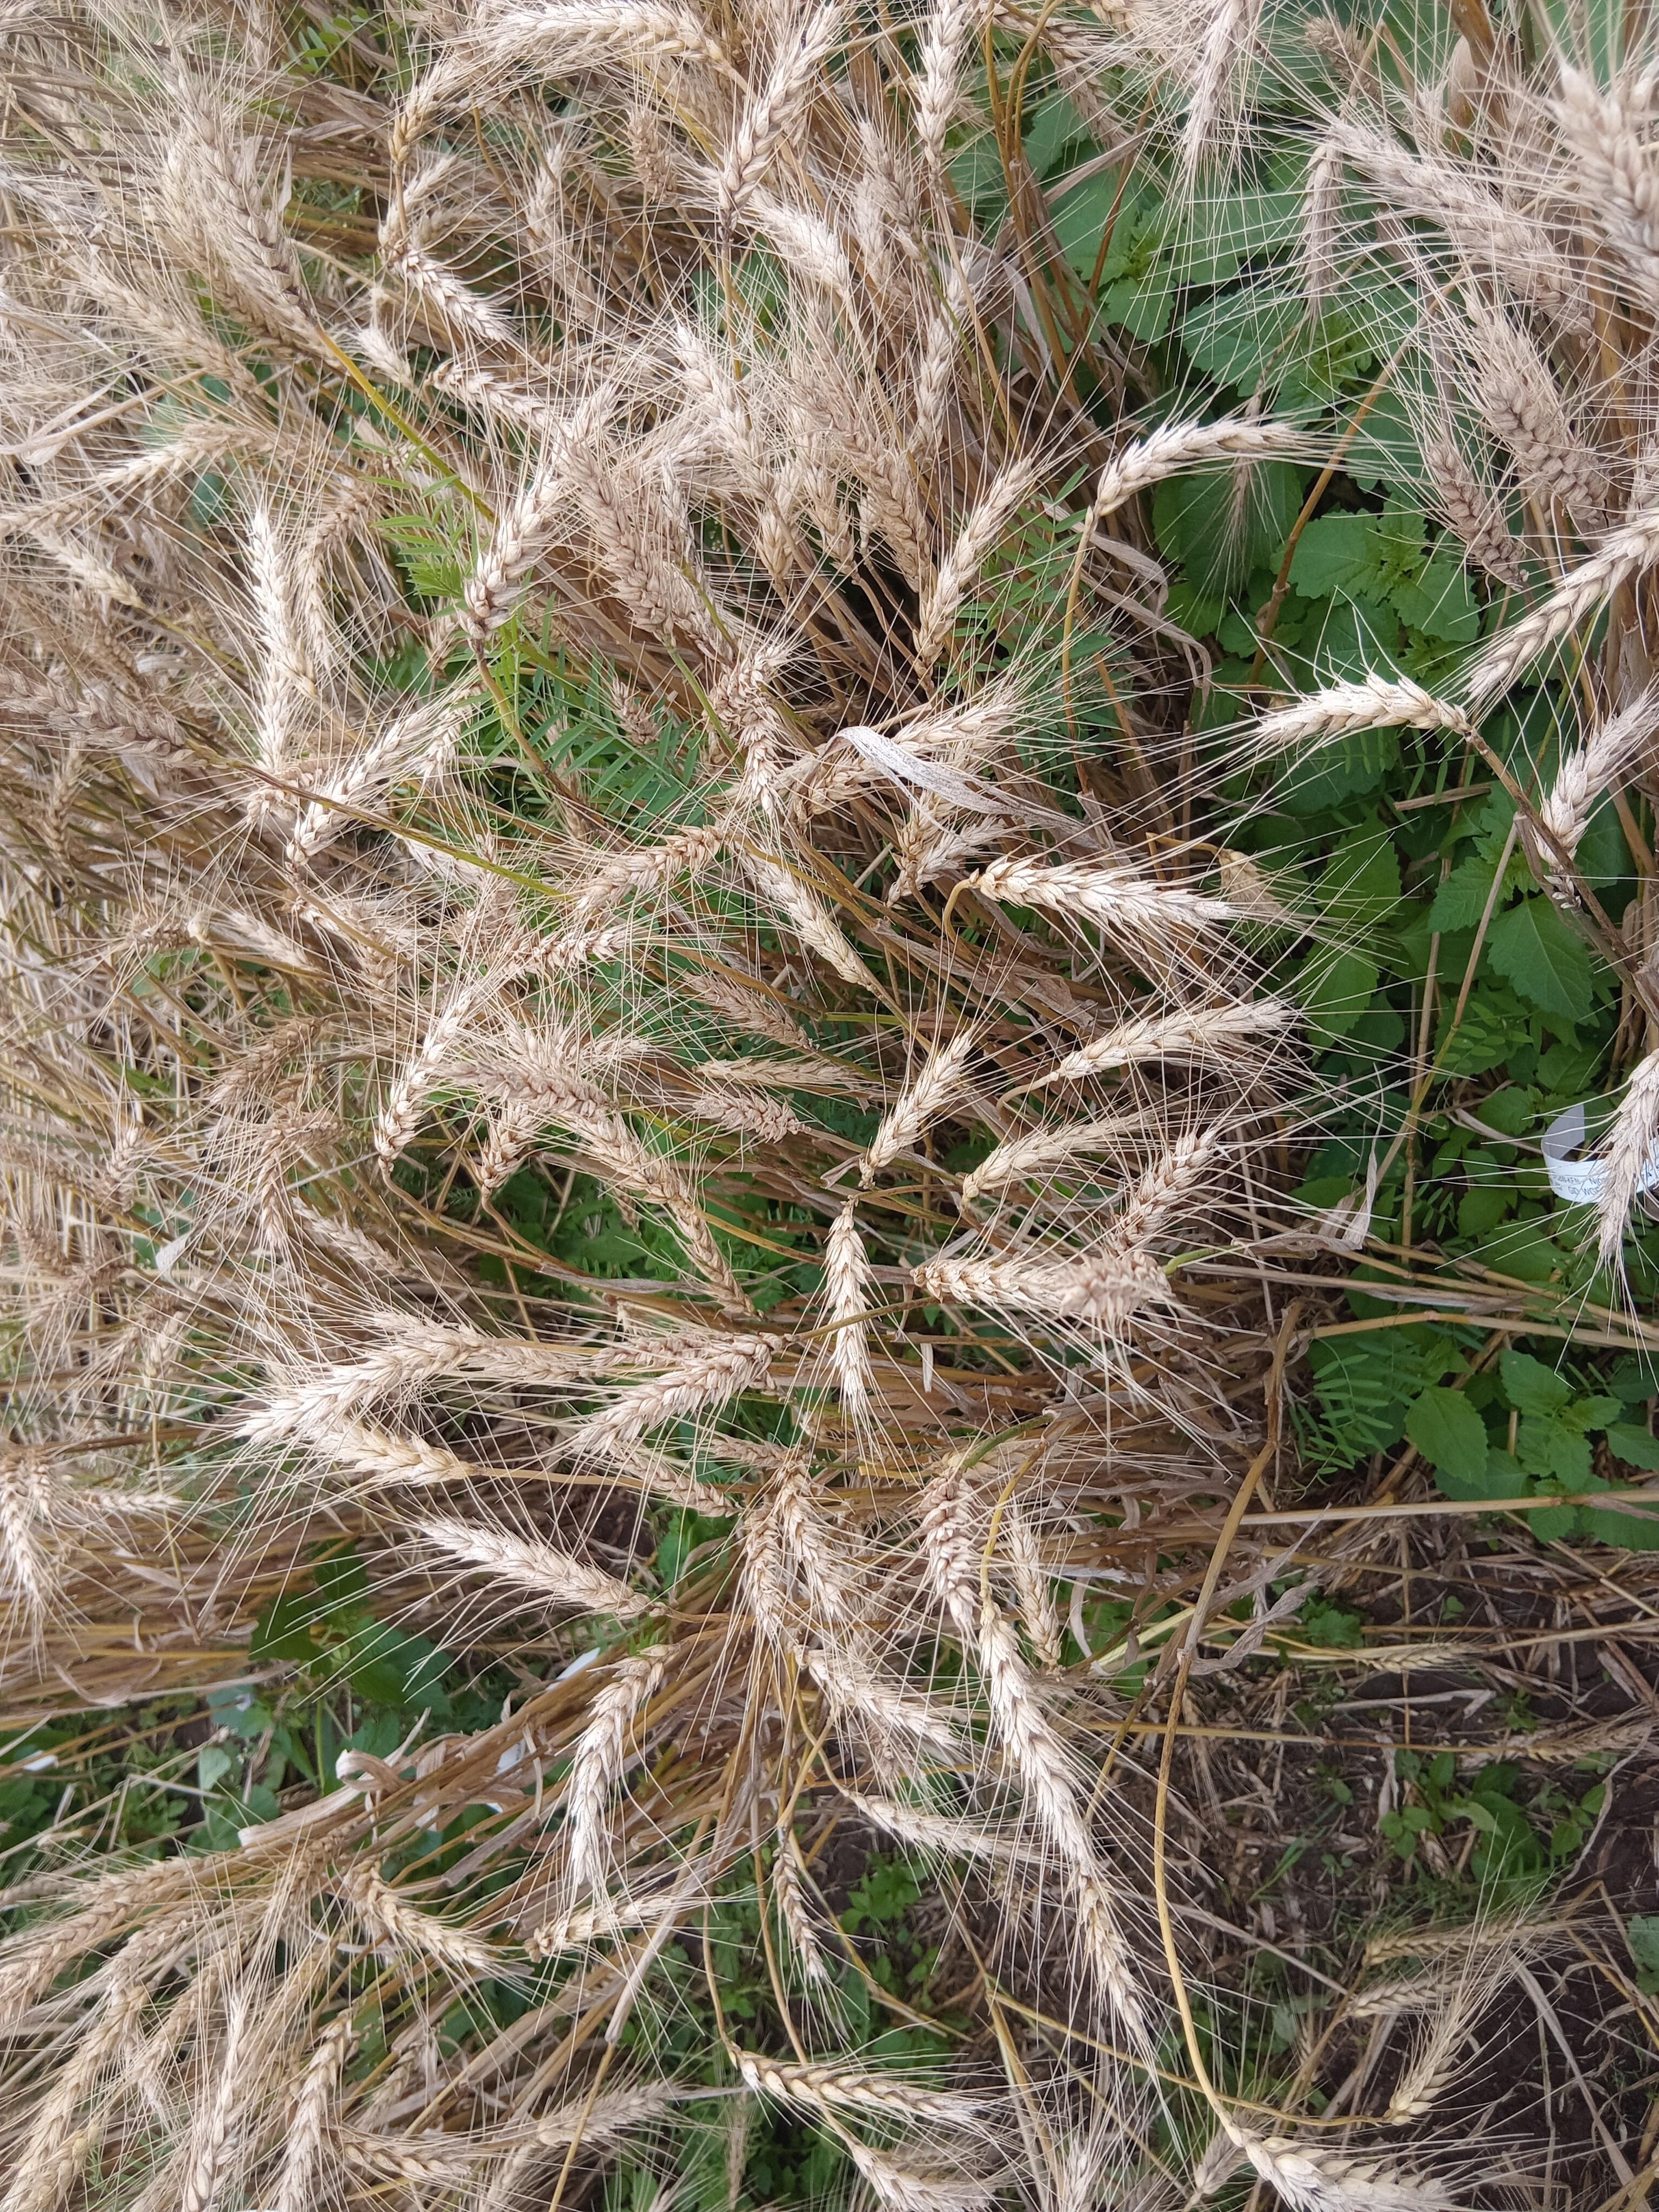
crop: wheat
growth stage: maturity
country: Kenya
